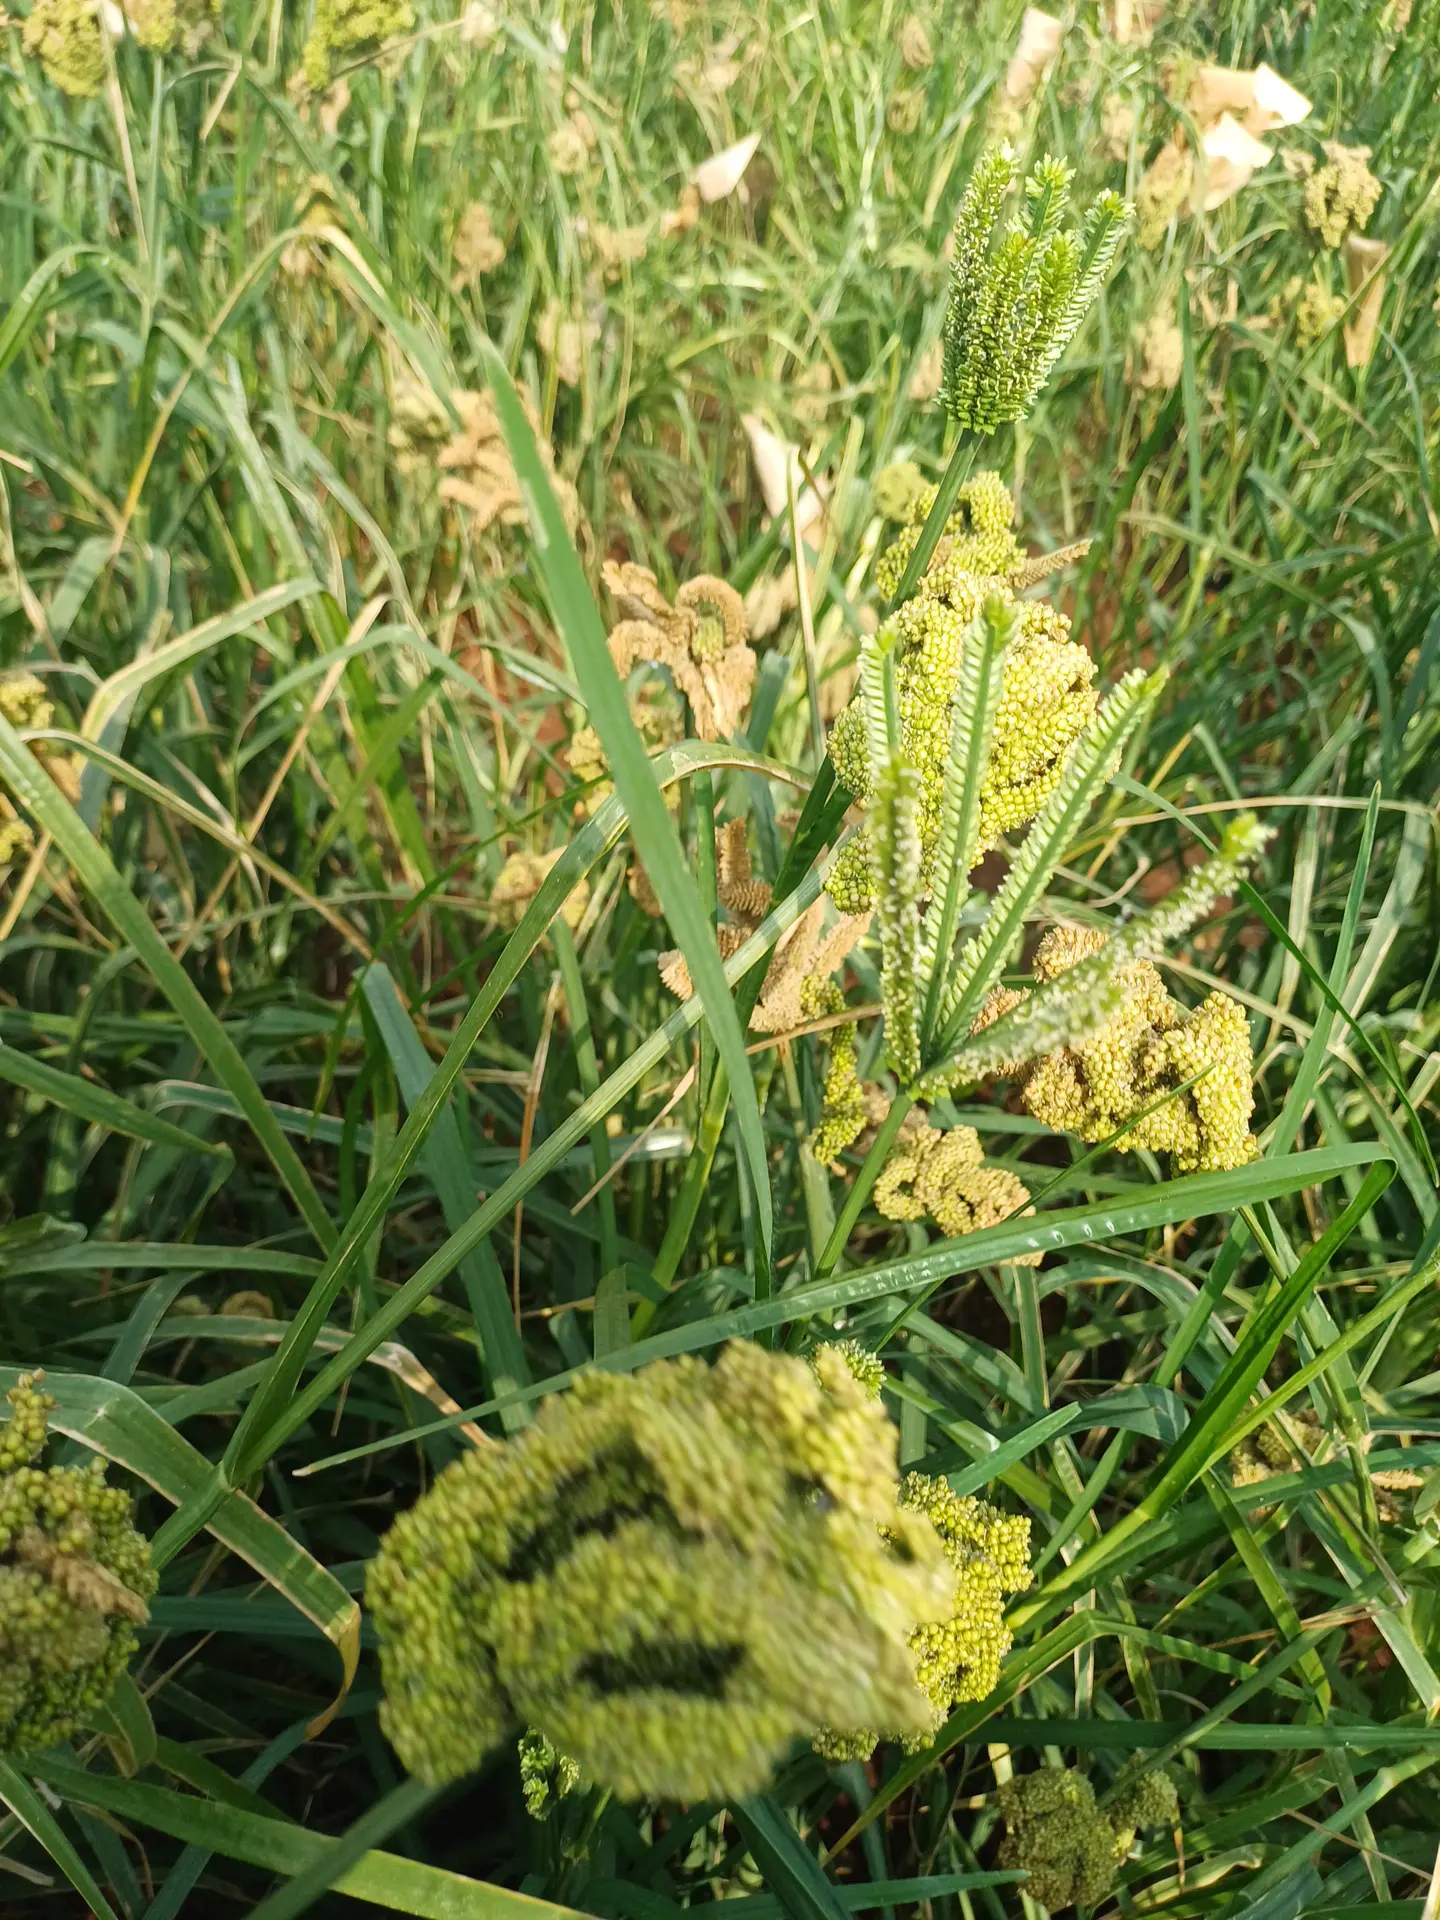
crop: finger millet
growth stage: filling grain
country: Kenya
